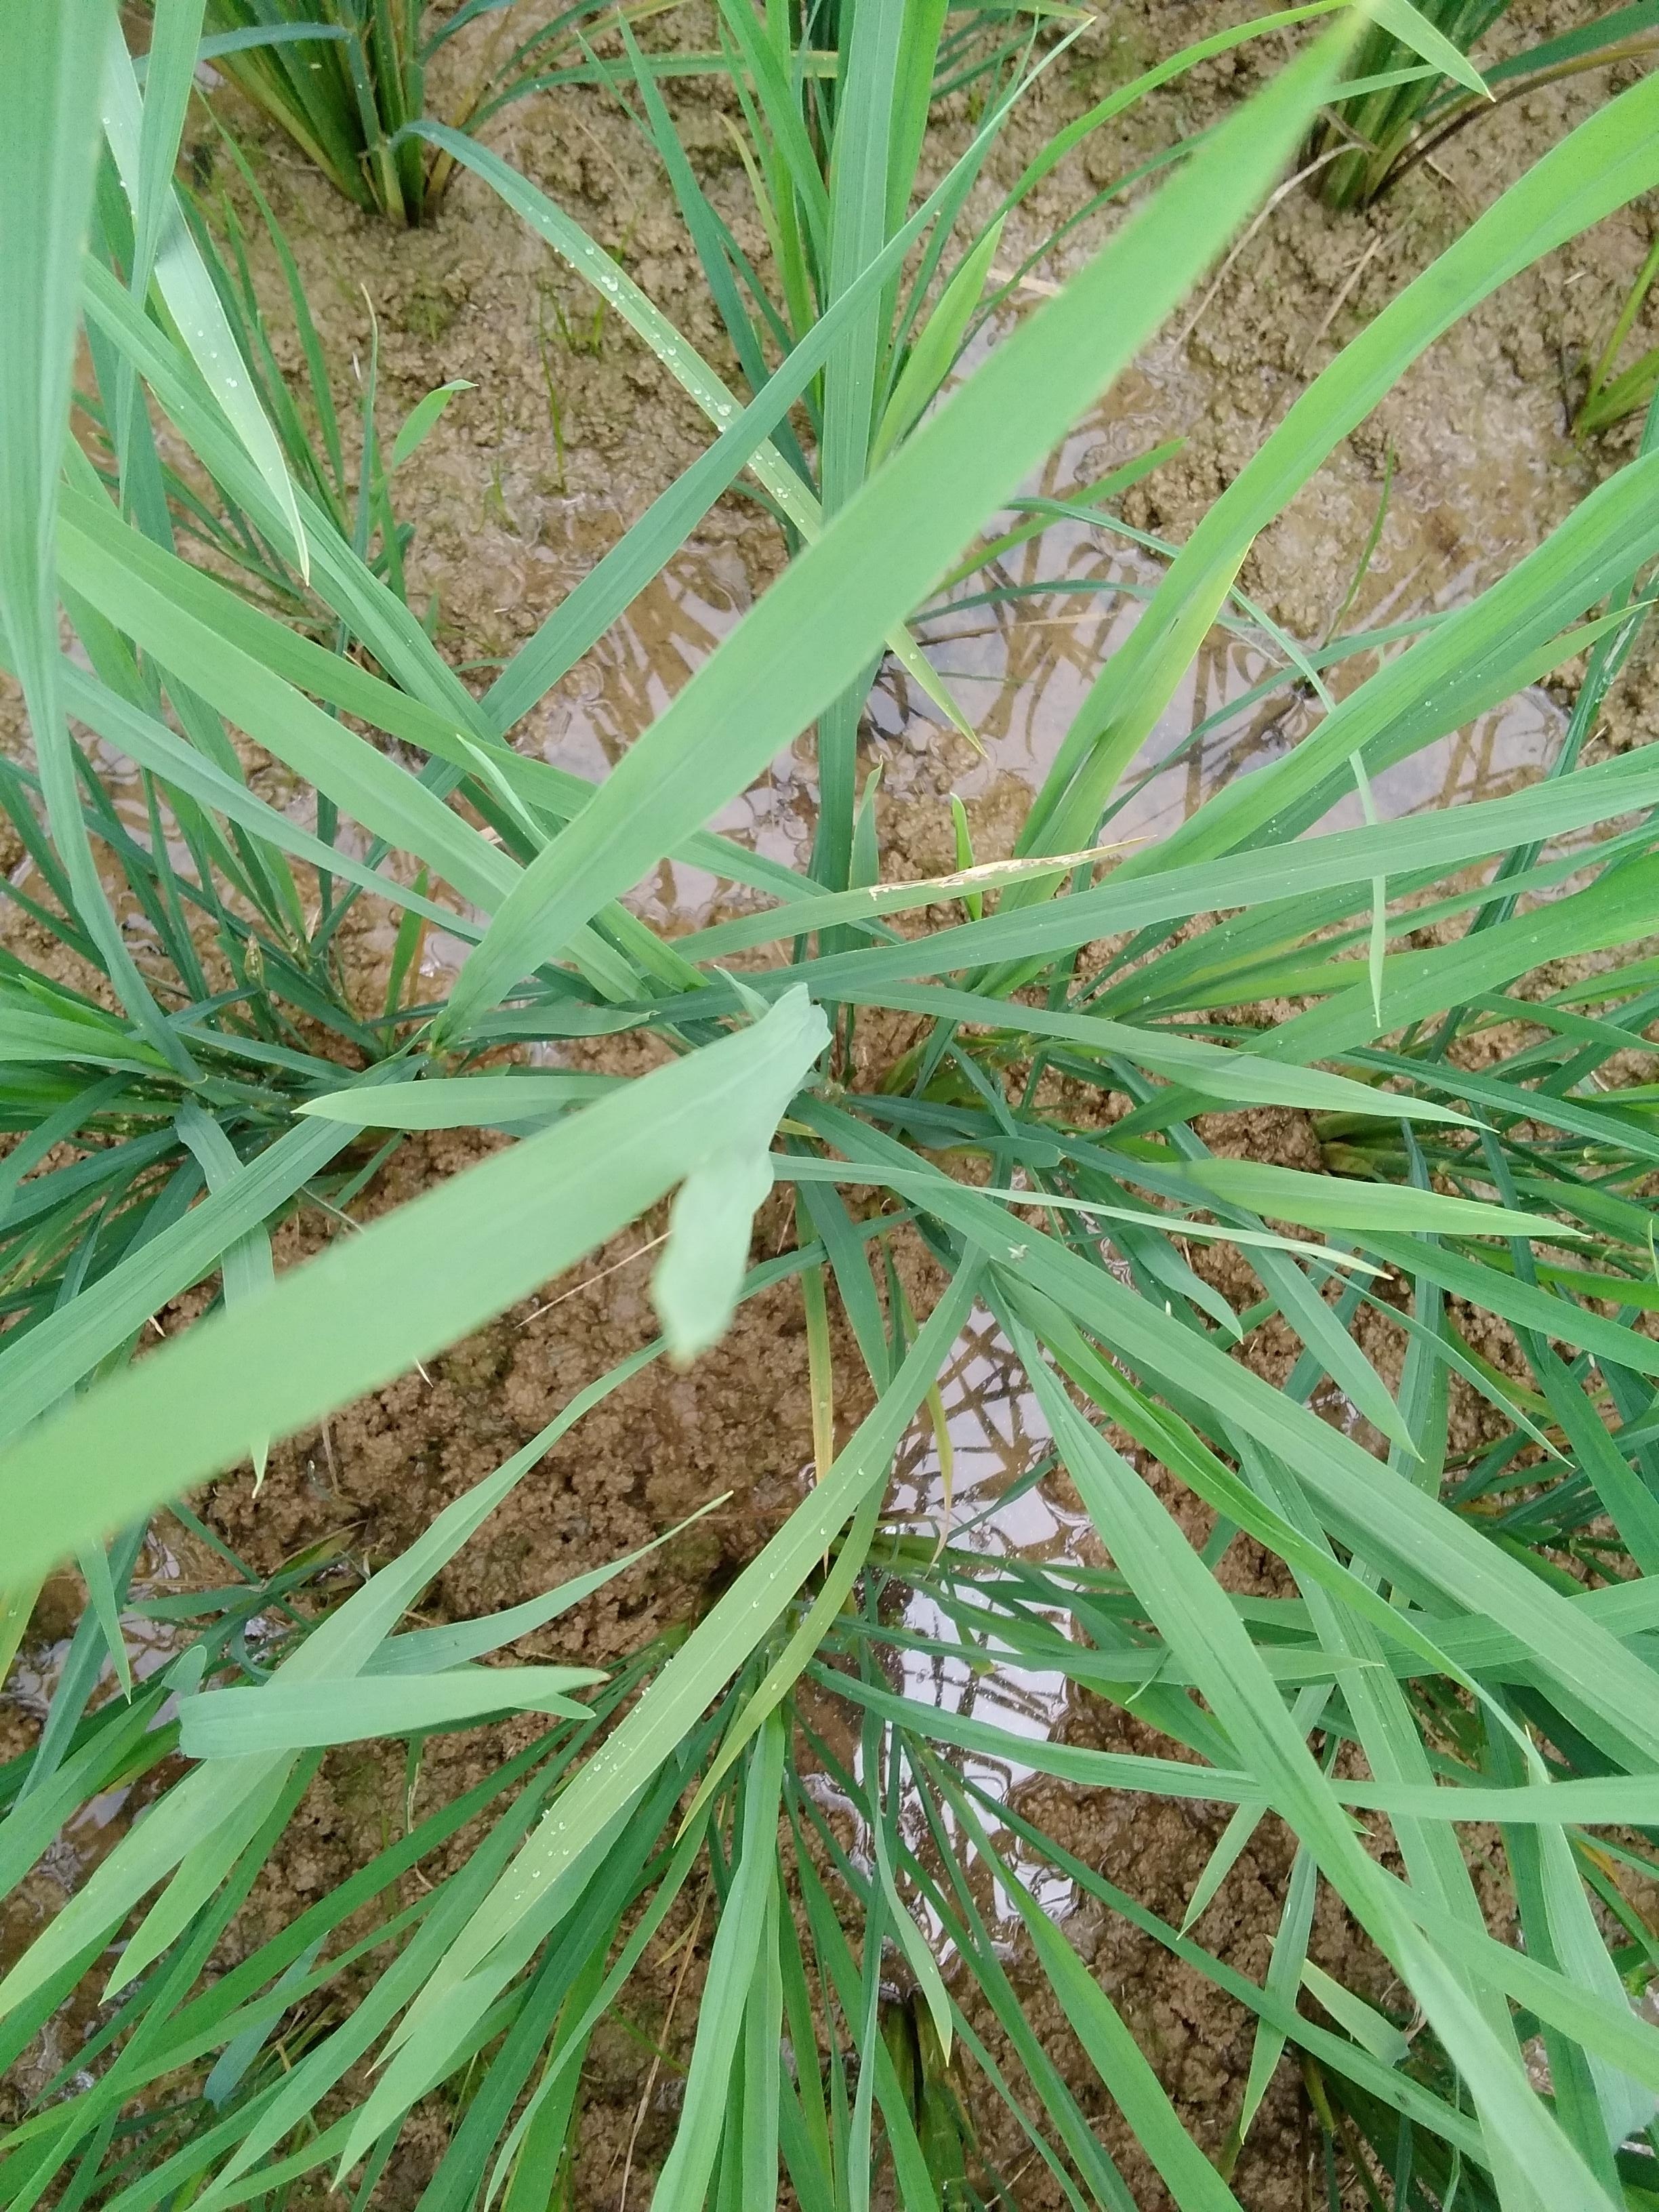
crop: rice
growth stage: vegetative
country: Nigeria
